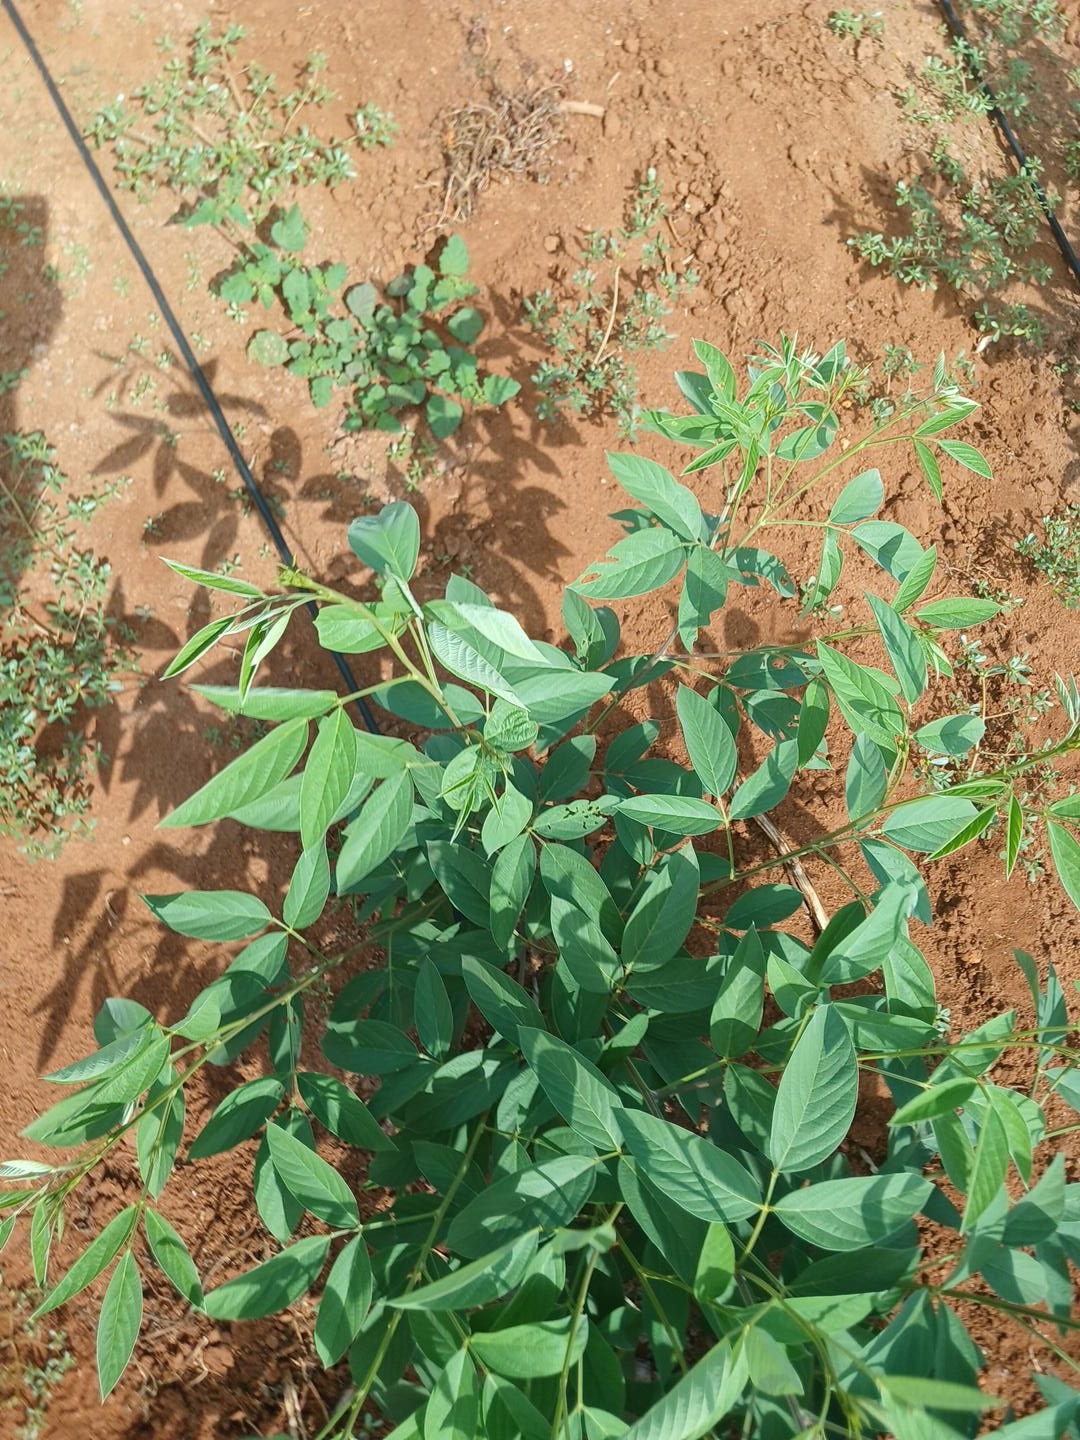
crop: pigeonpea
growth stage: flowering
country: Kenya
